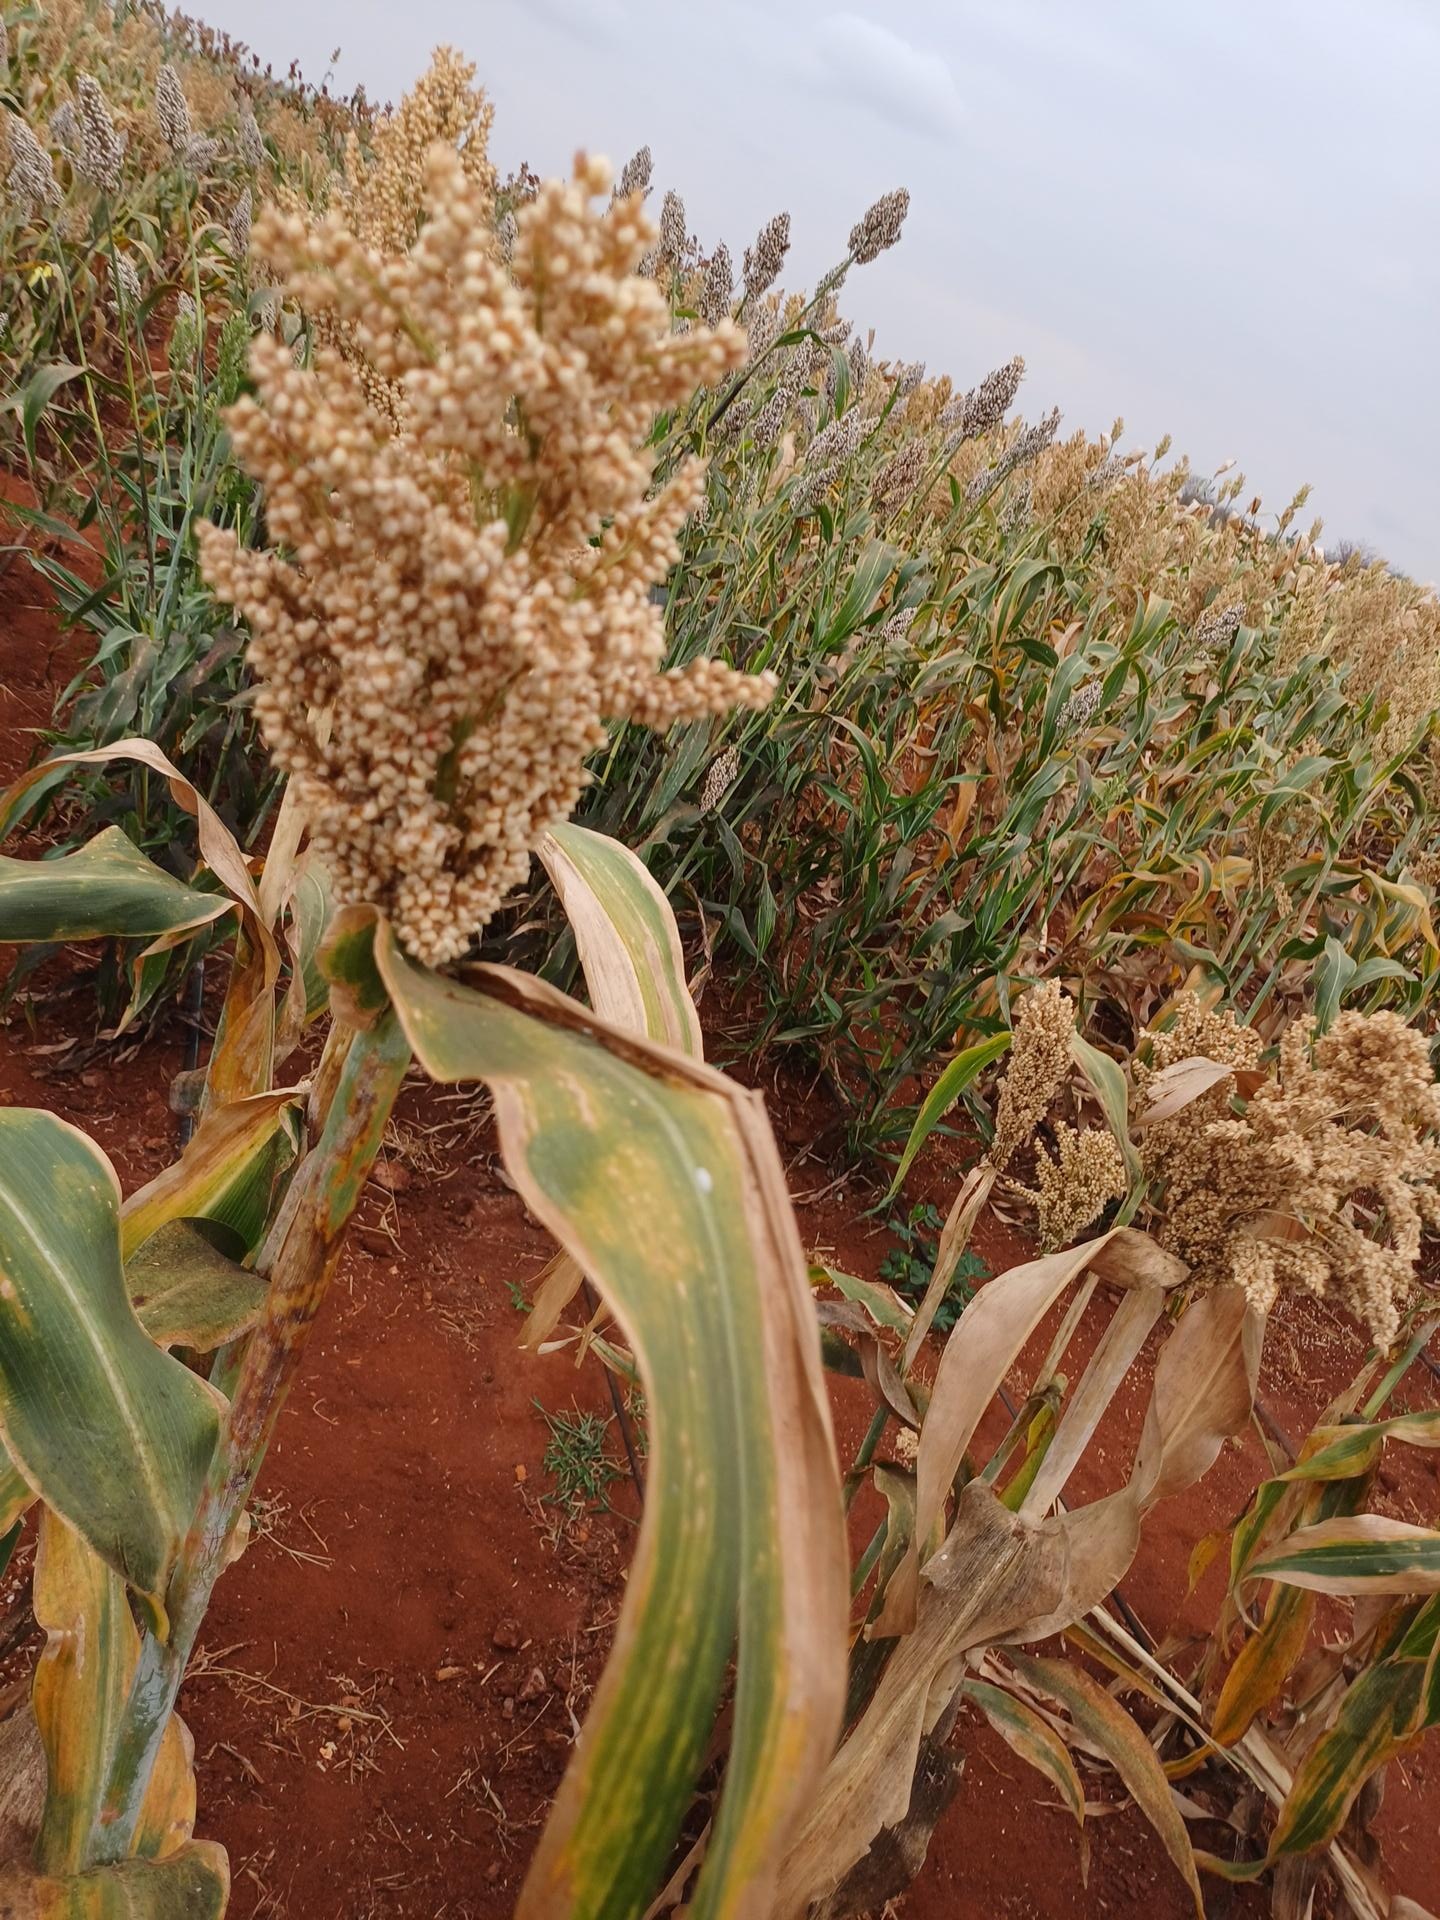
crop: sorghum
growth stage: maturity
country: Kenya
